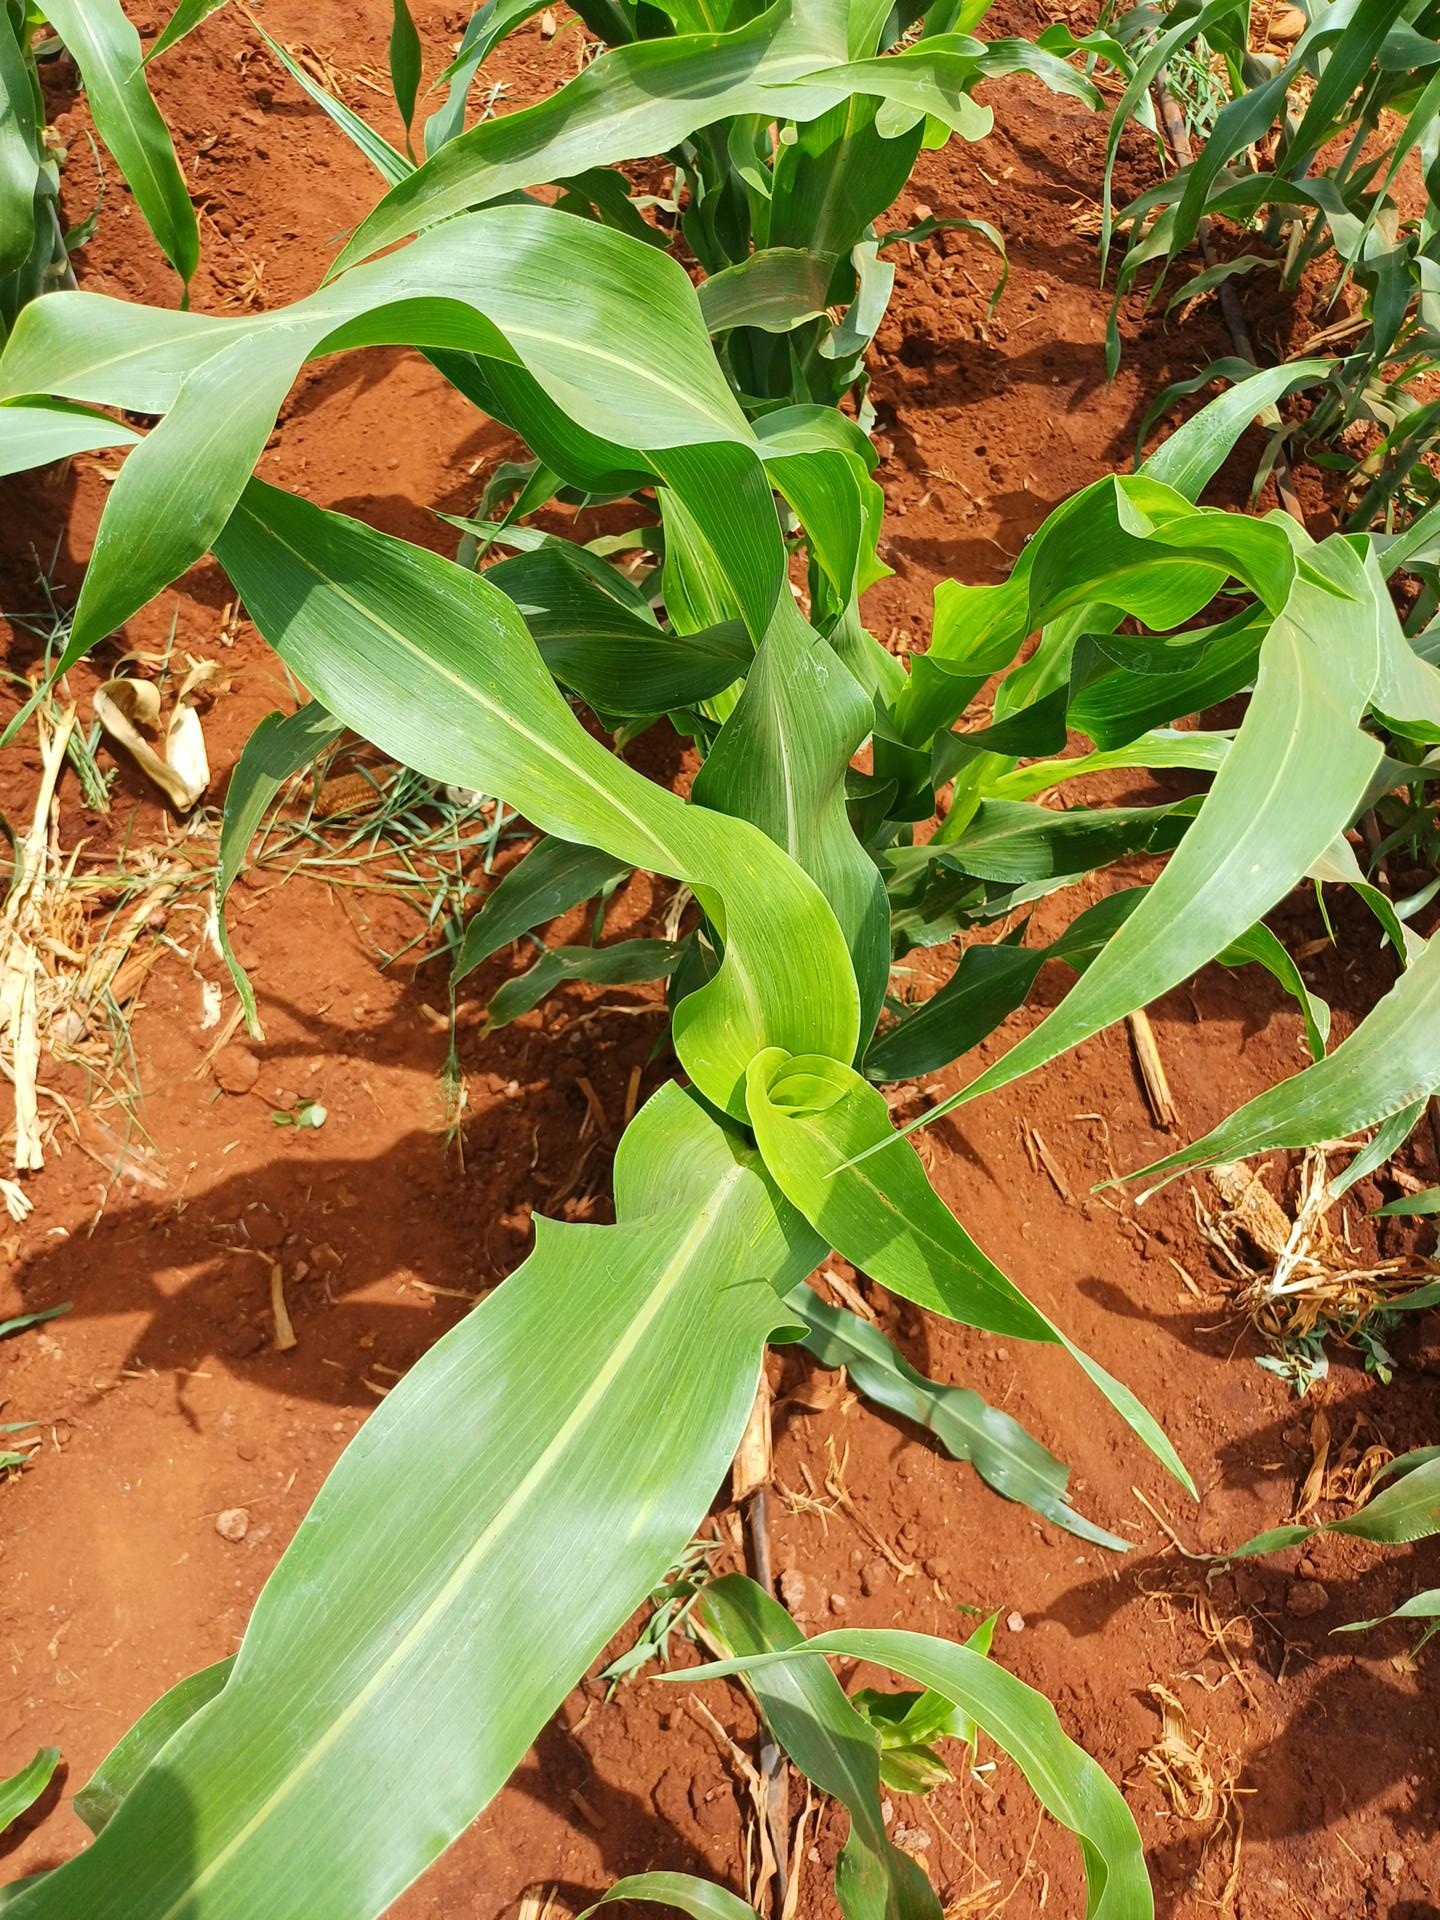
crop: sorghum
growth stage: vegetative
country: Kenya
